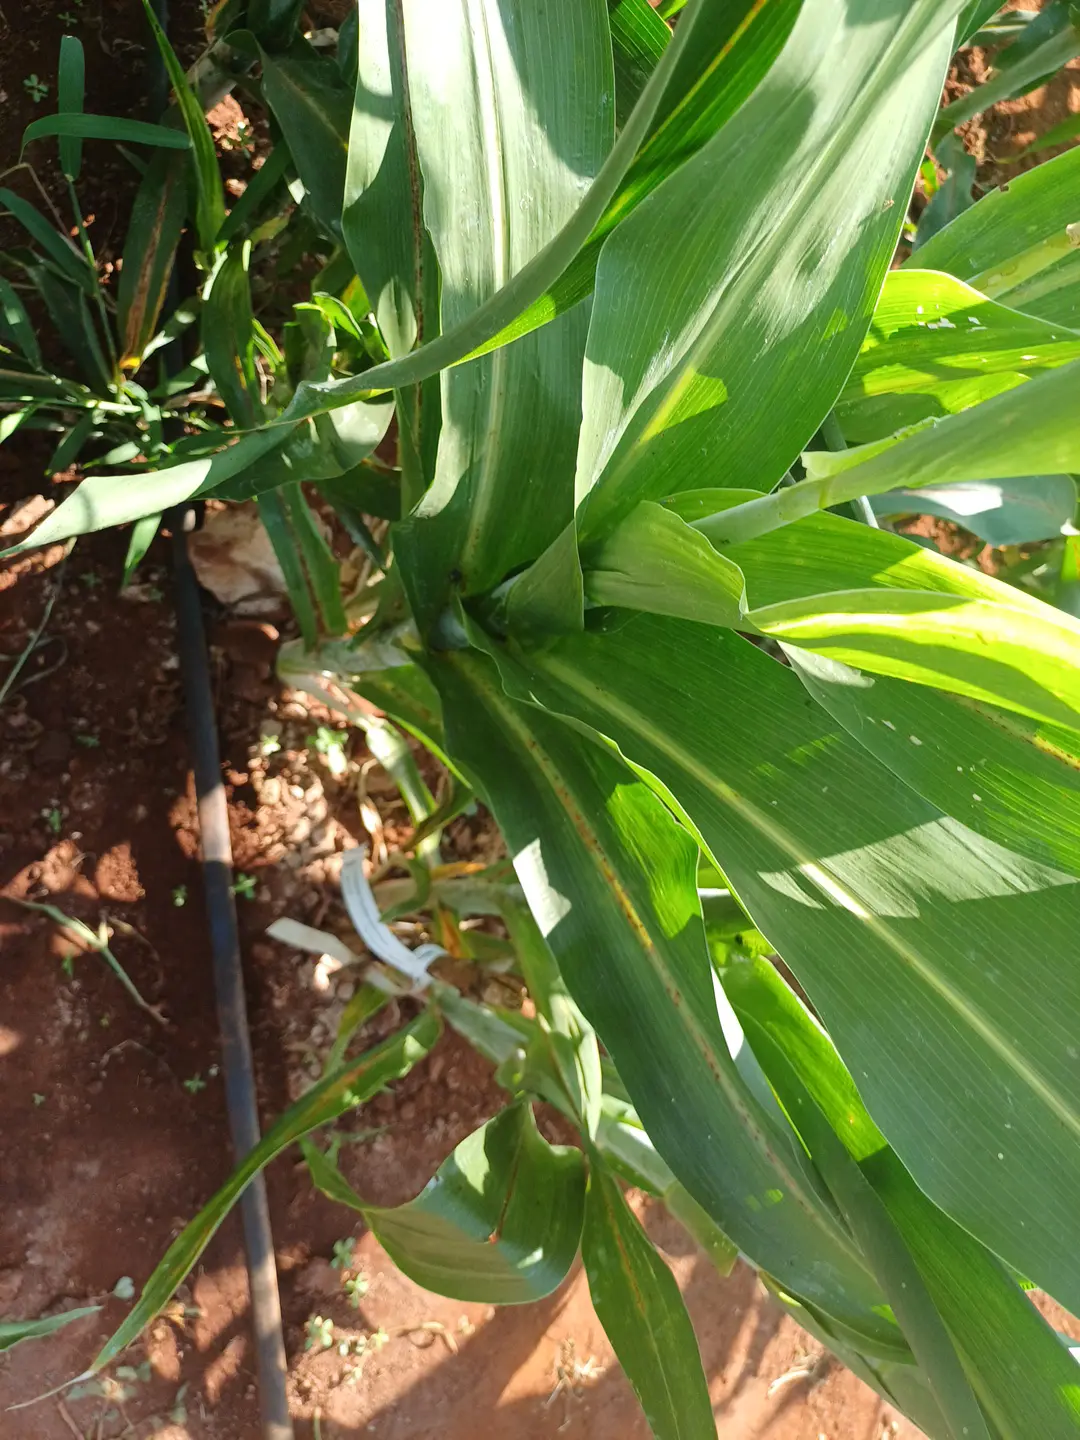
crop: sorghum
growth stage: heading tuber
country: Kenya
